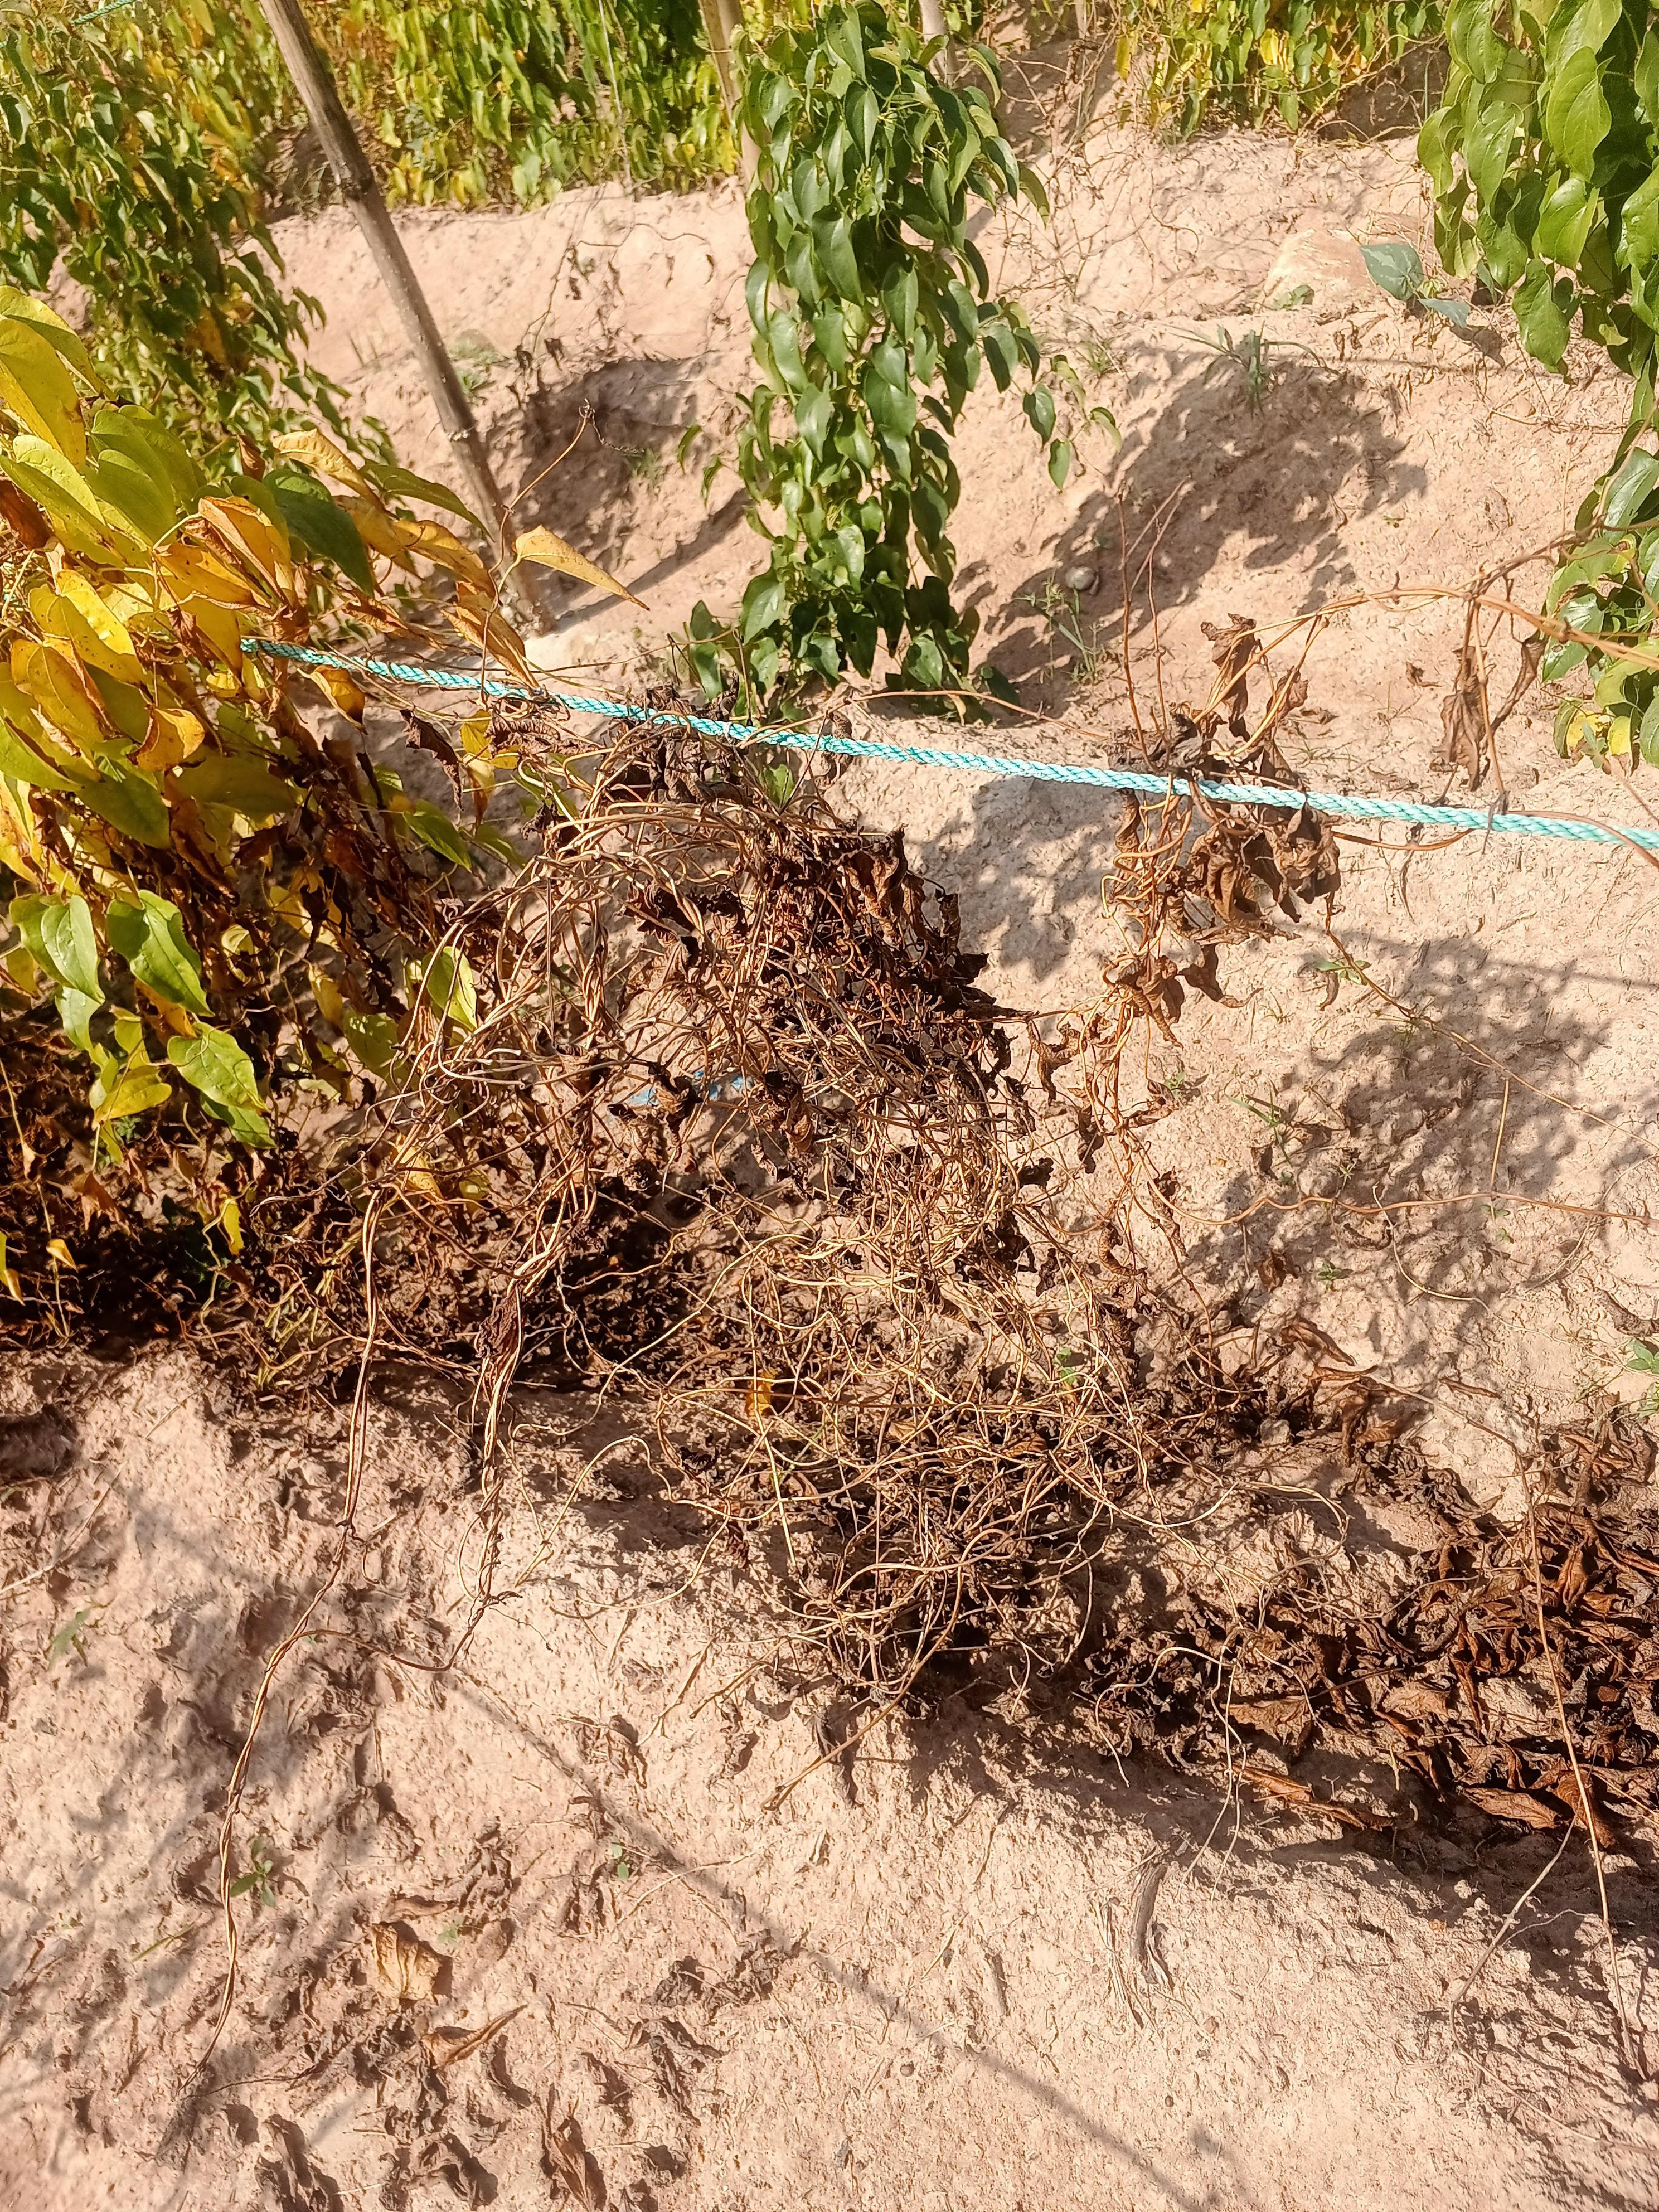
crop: yam
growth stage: maturity
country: Nigeria
